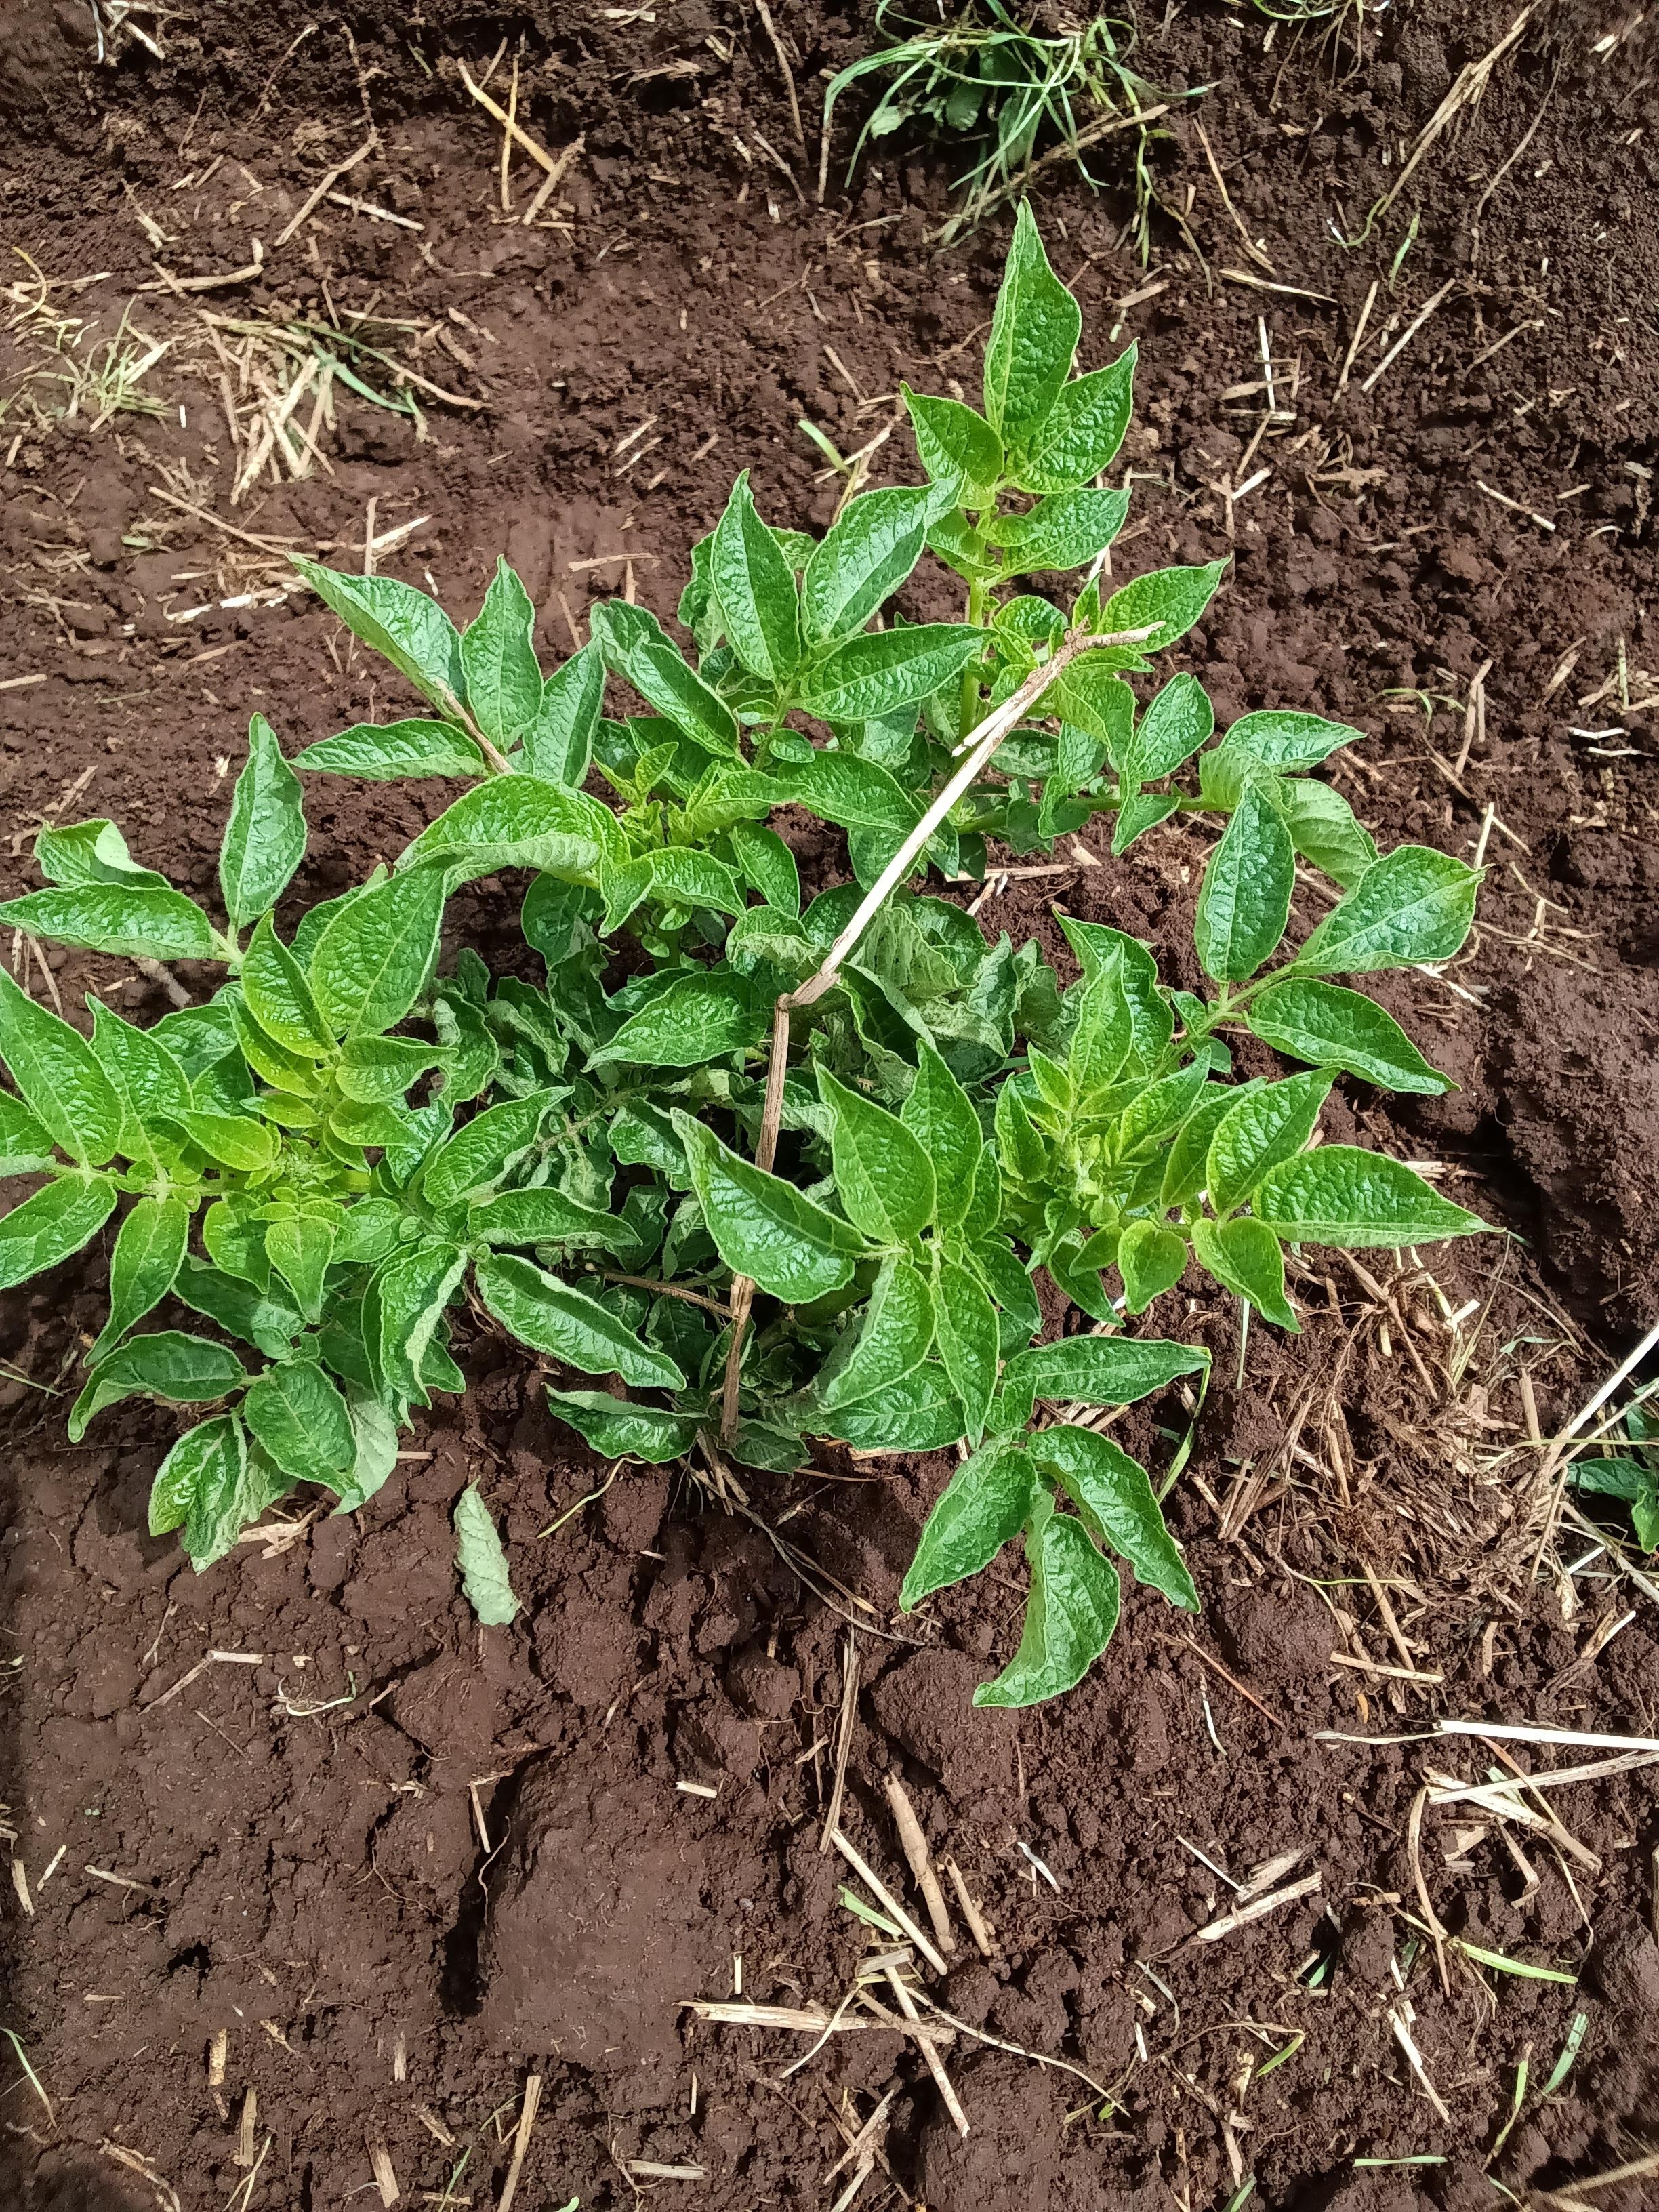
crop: potato
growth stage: vegetative
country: Kenya
